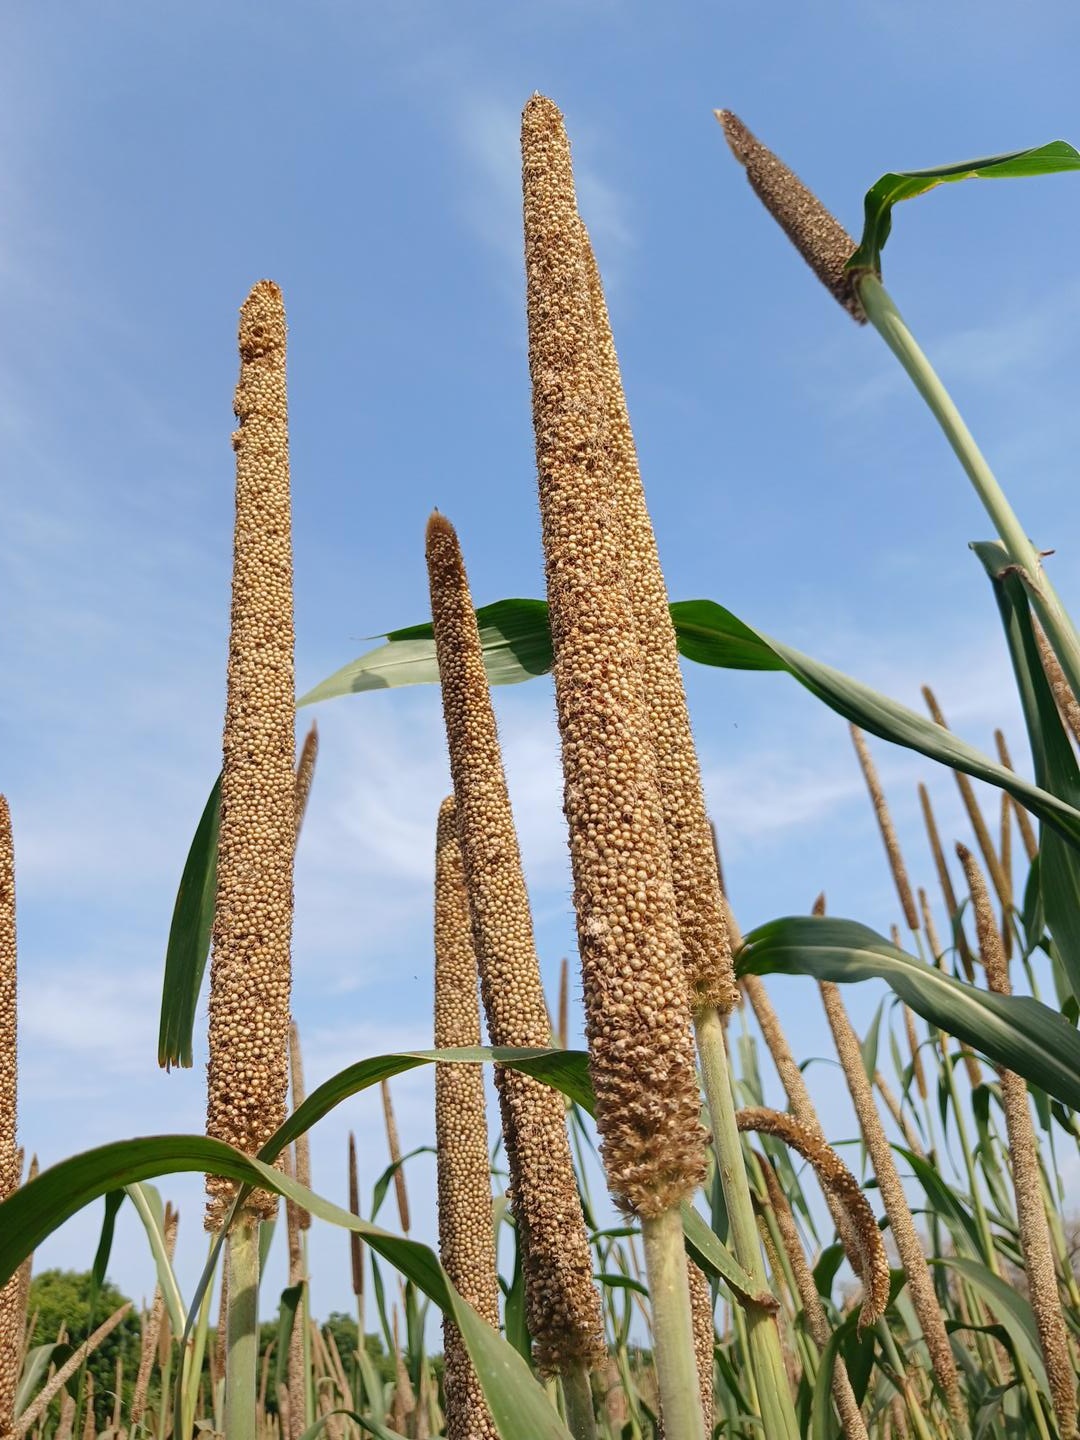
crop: pearl millet
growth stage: maturity
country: Senegal
